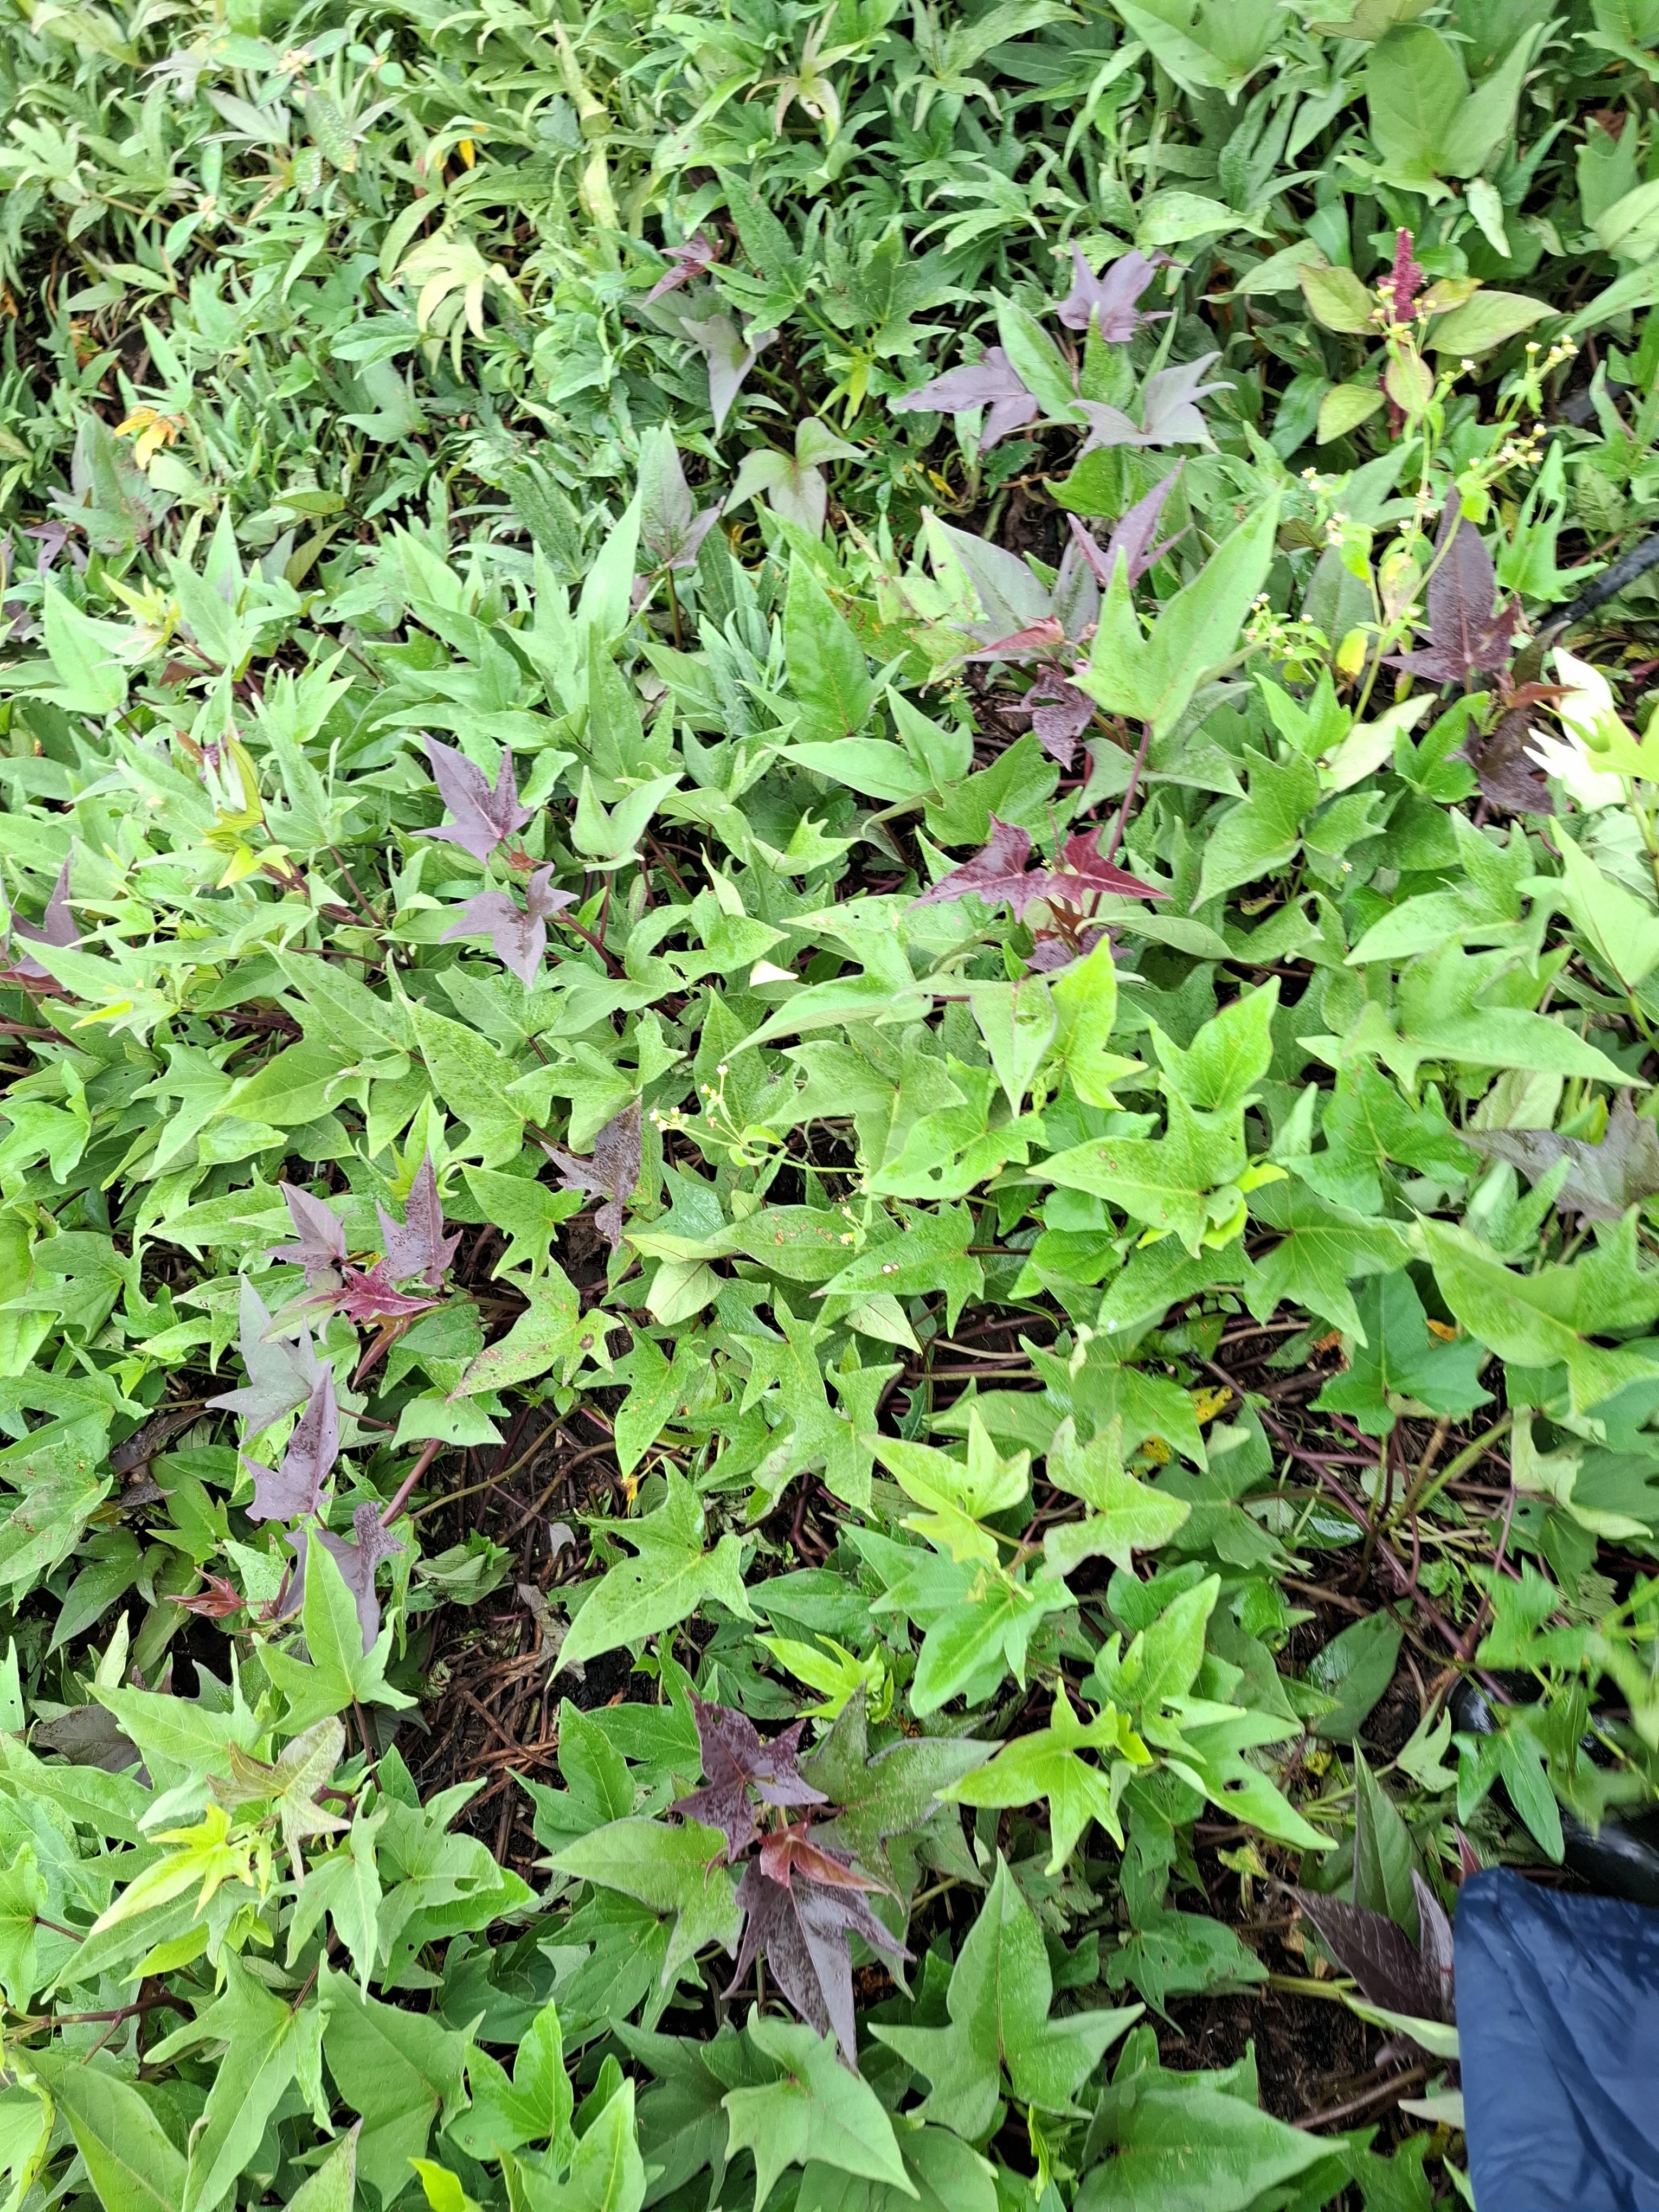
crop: sweet potato
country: Tanzania
